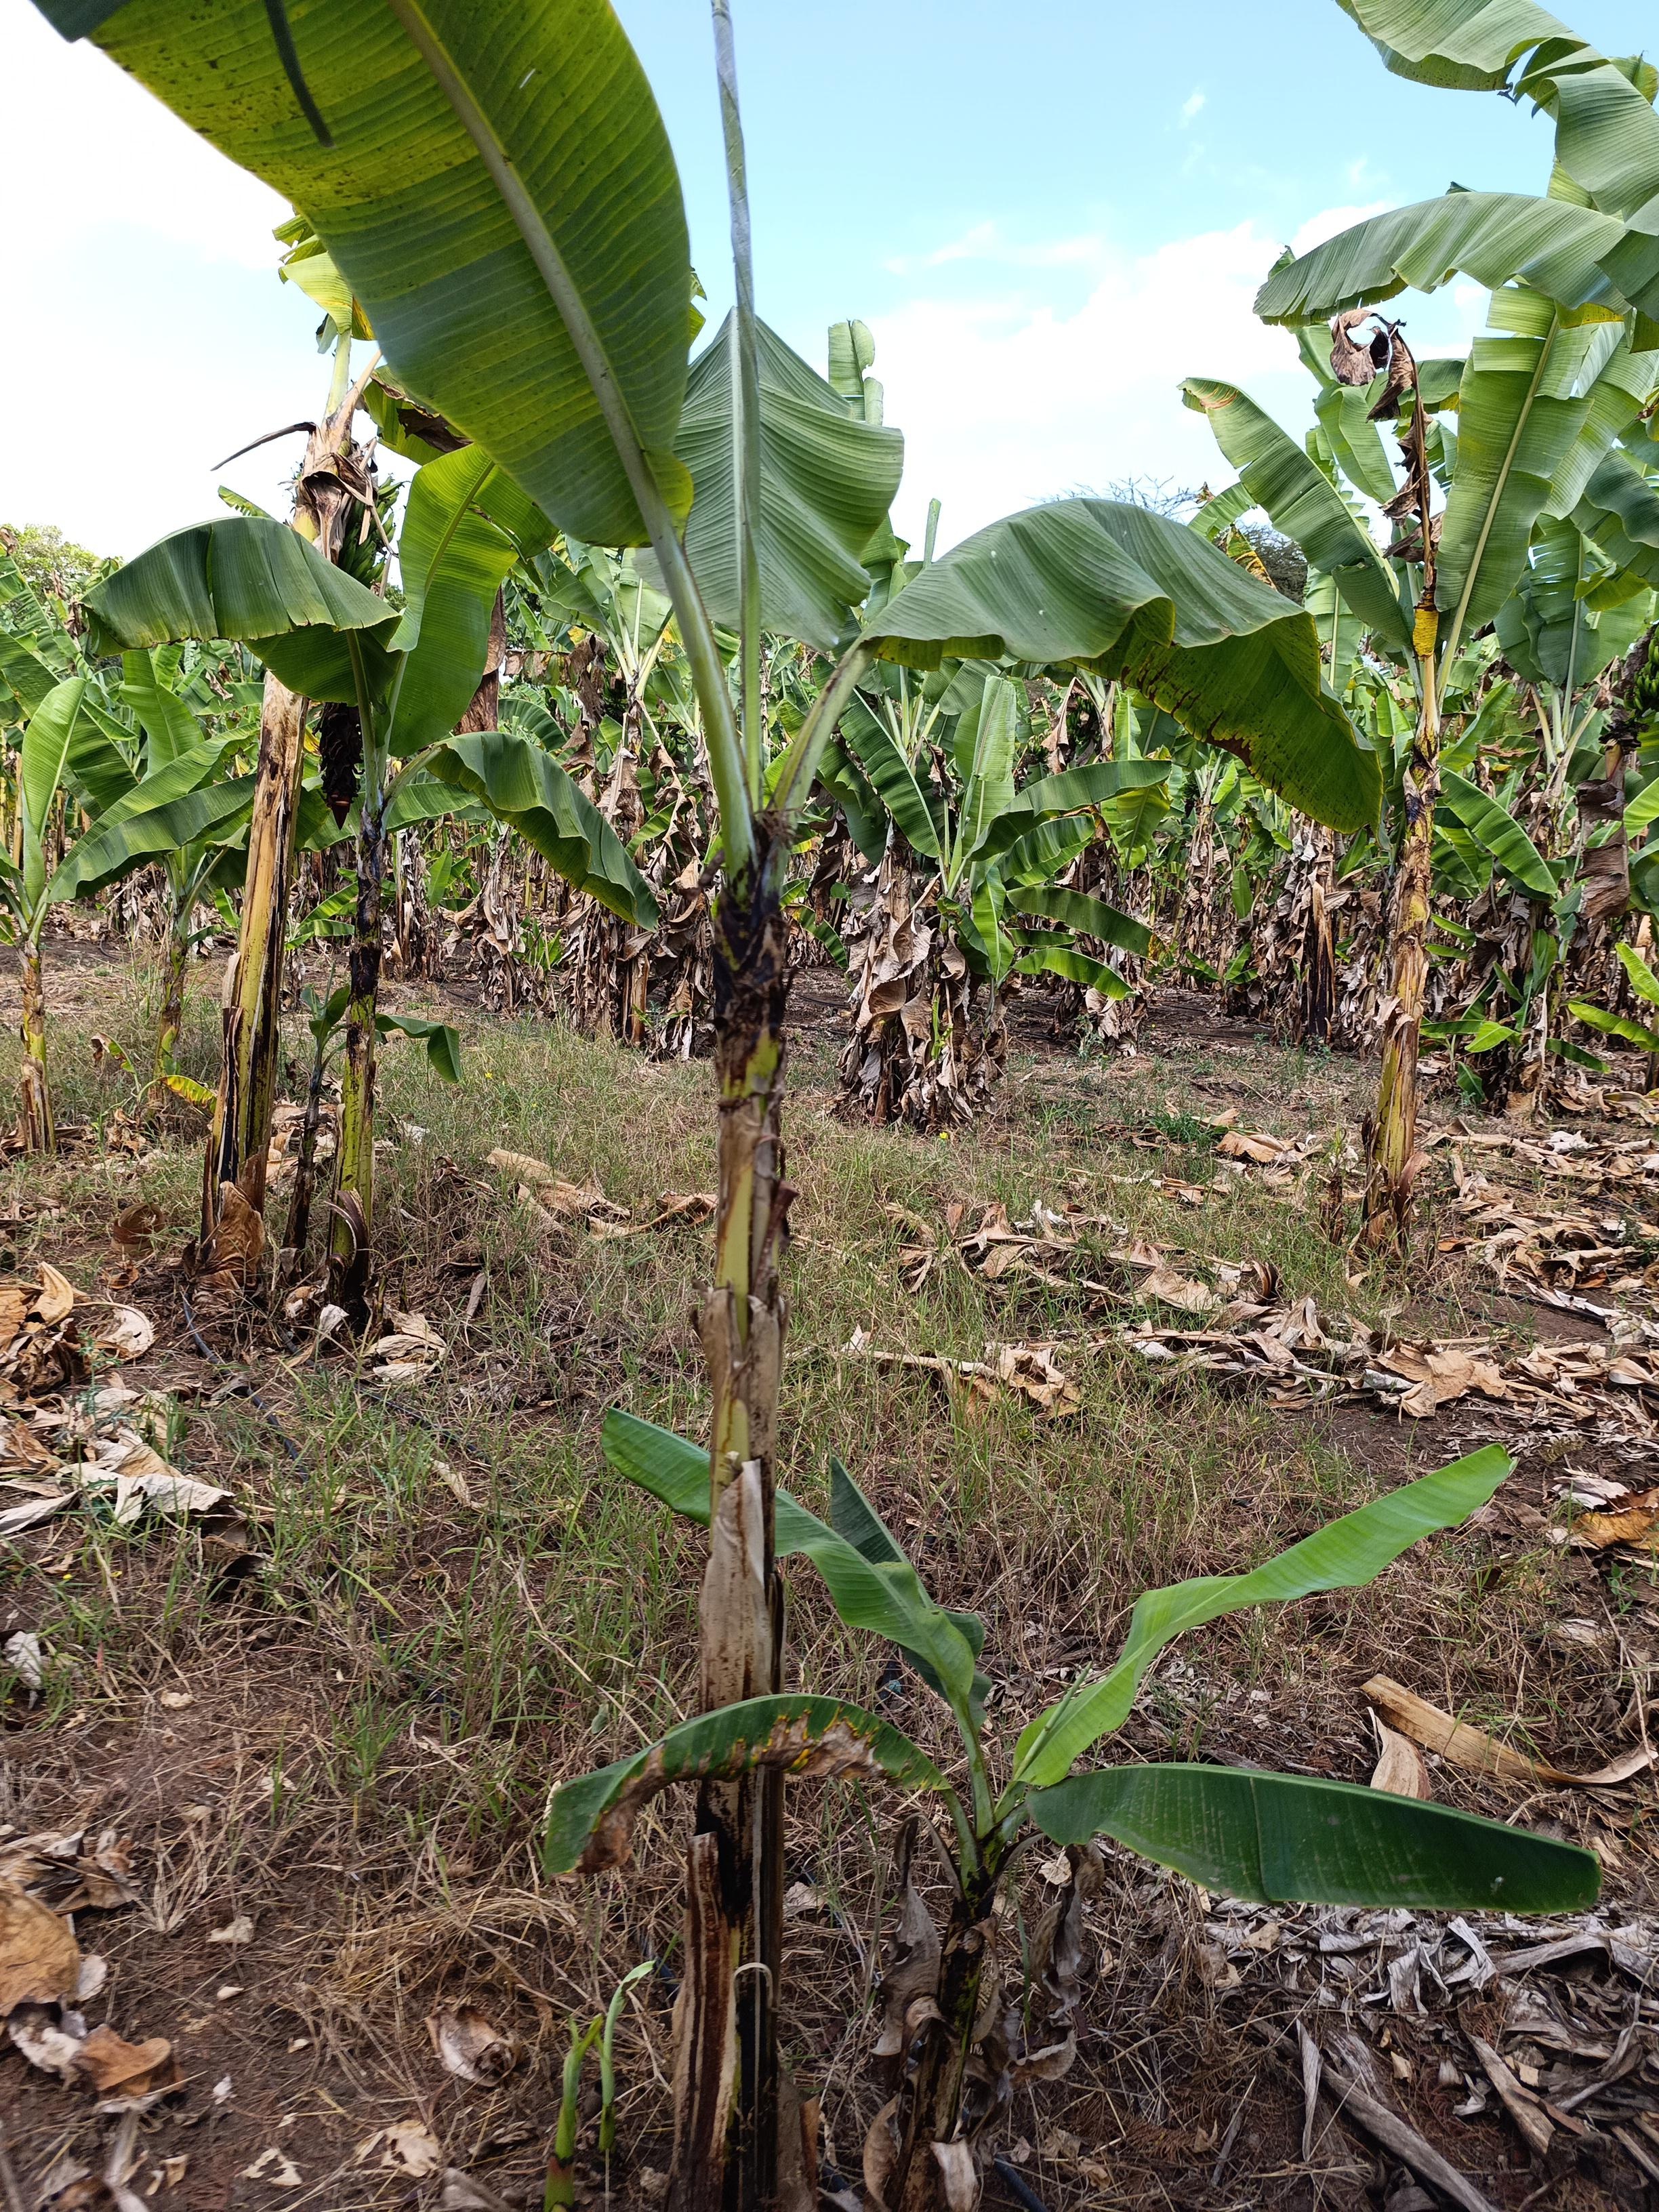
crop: banana
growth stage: vegetative
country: Tanzania
